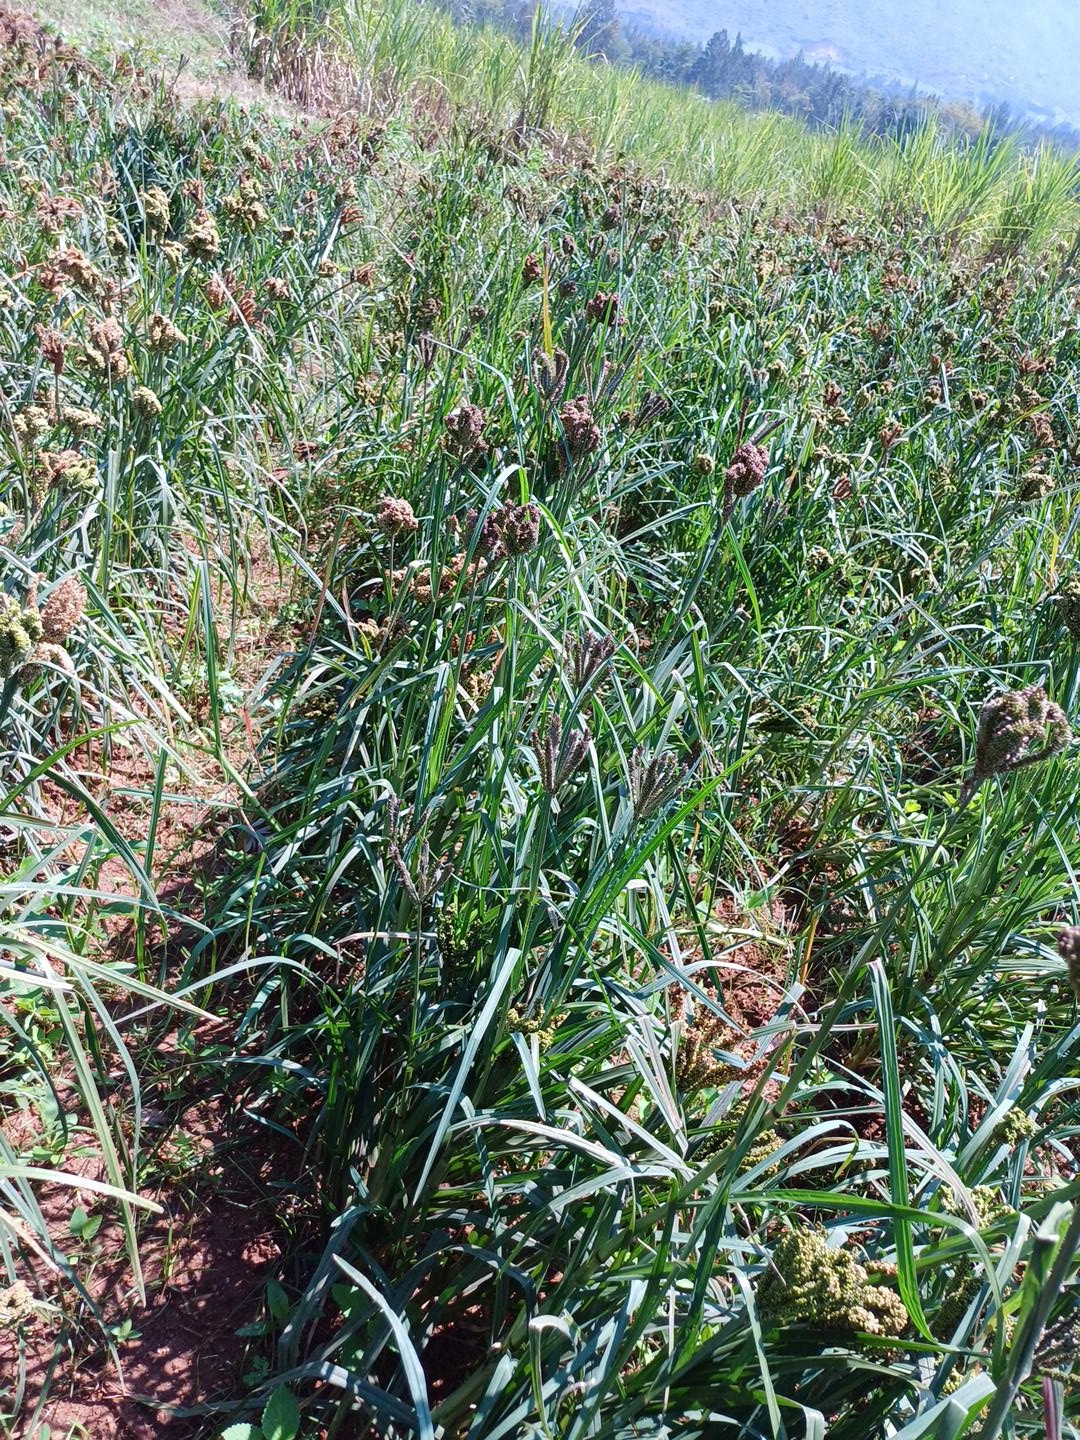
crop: finger millet
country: Kenya
